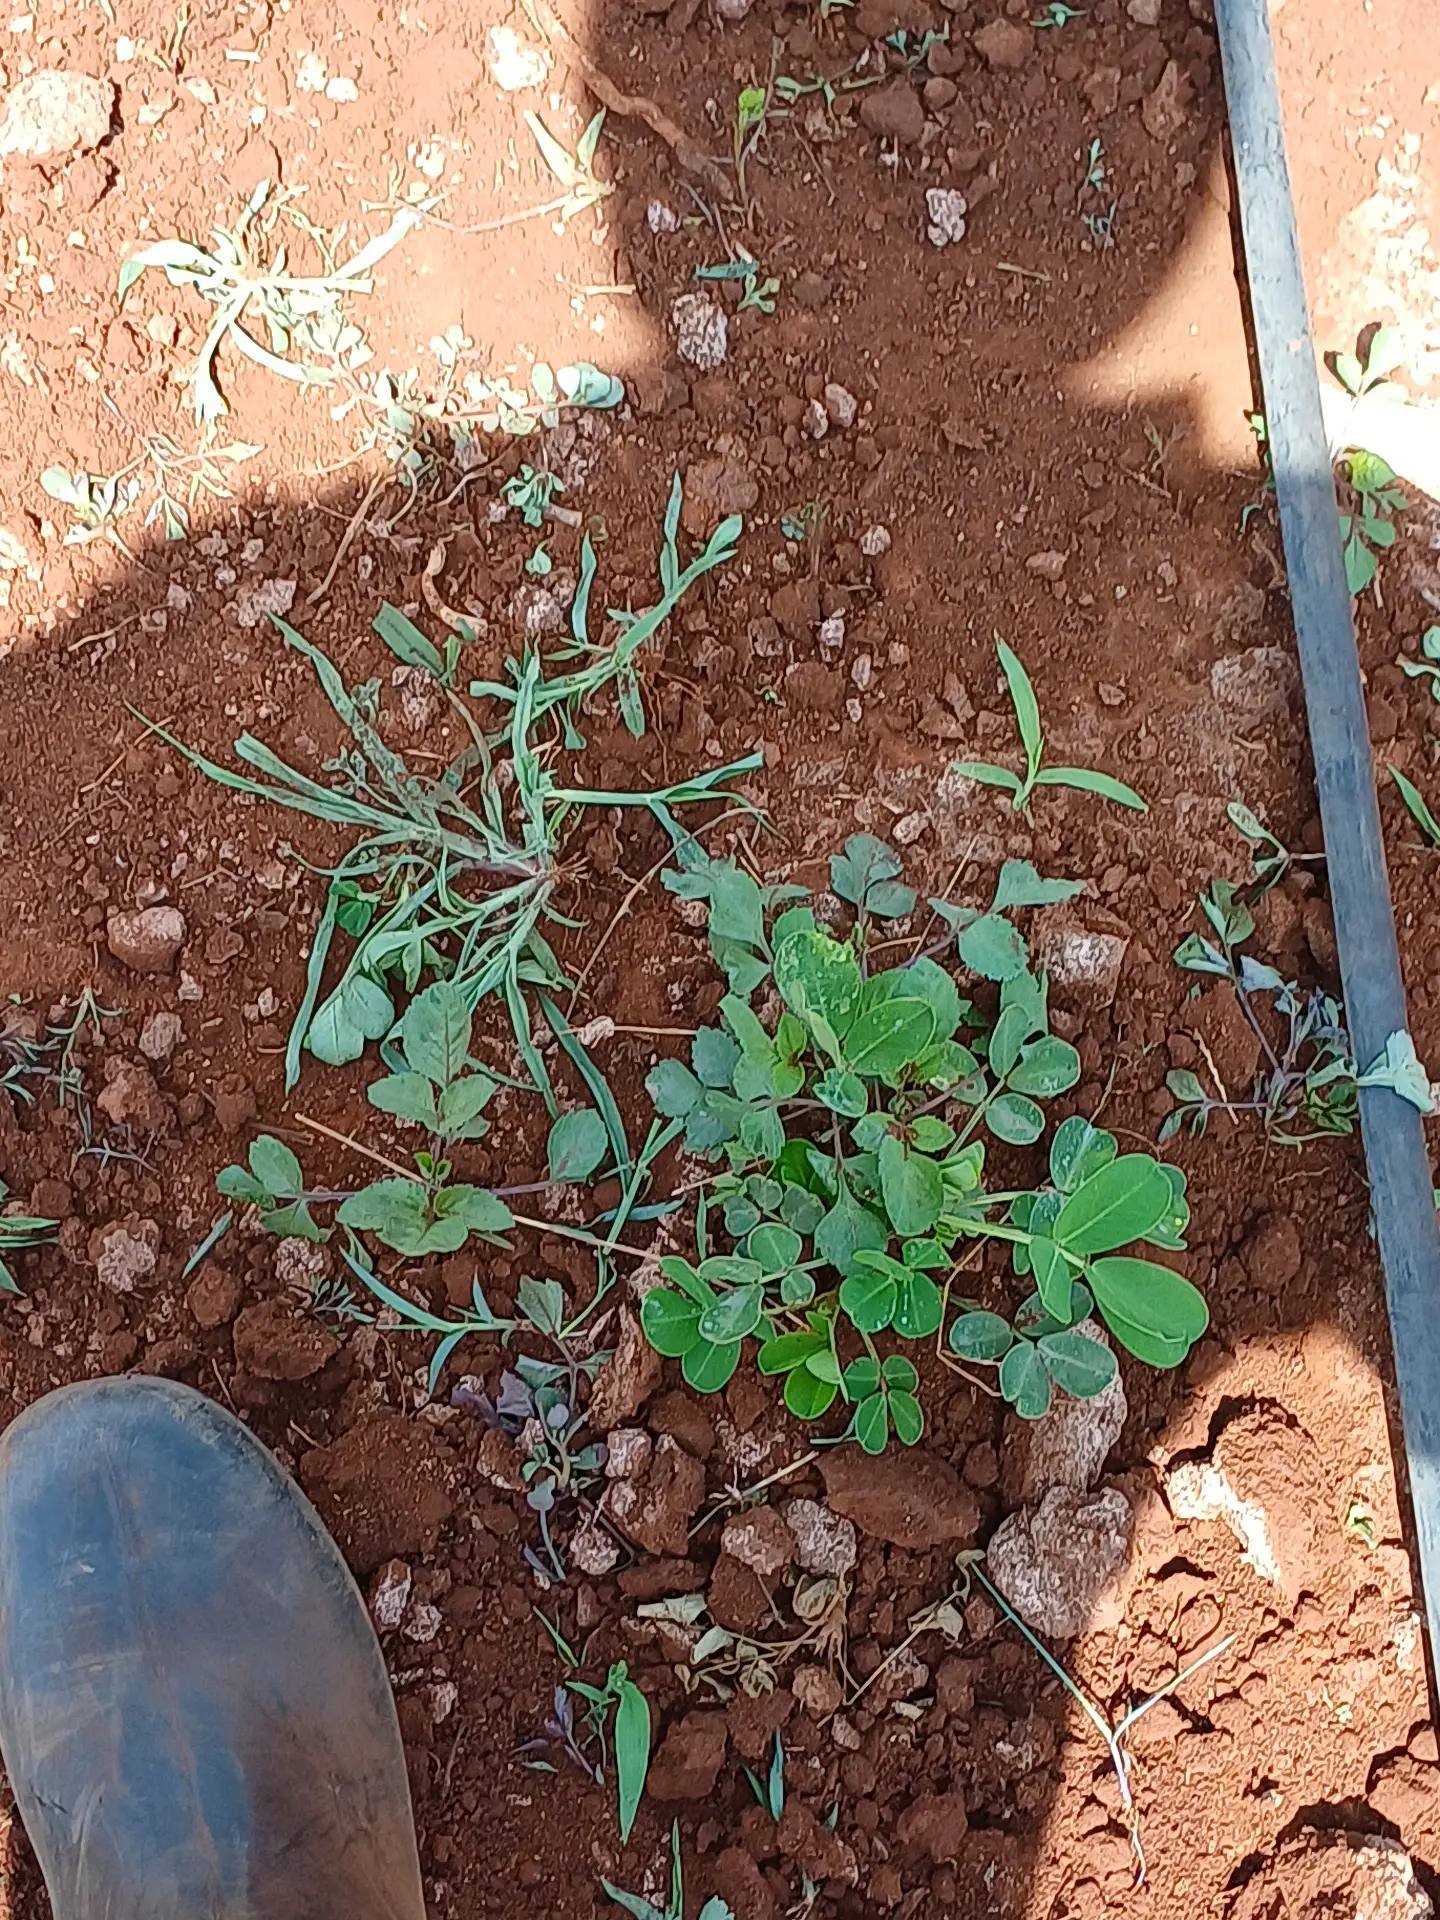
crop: groundnut
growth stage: vegetative
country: Kenya
